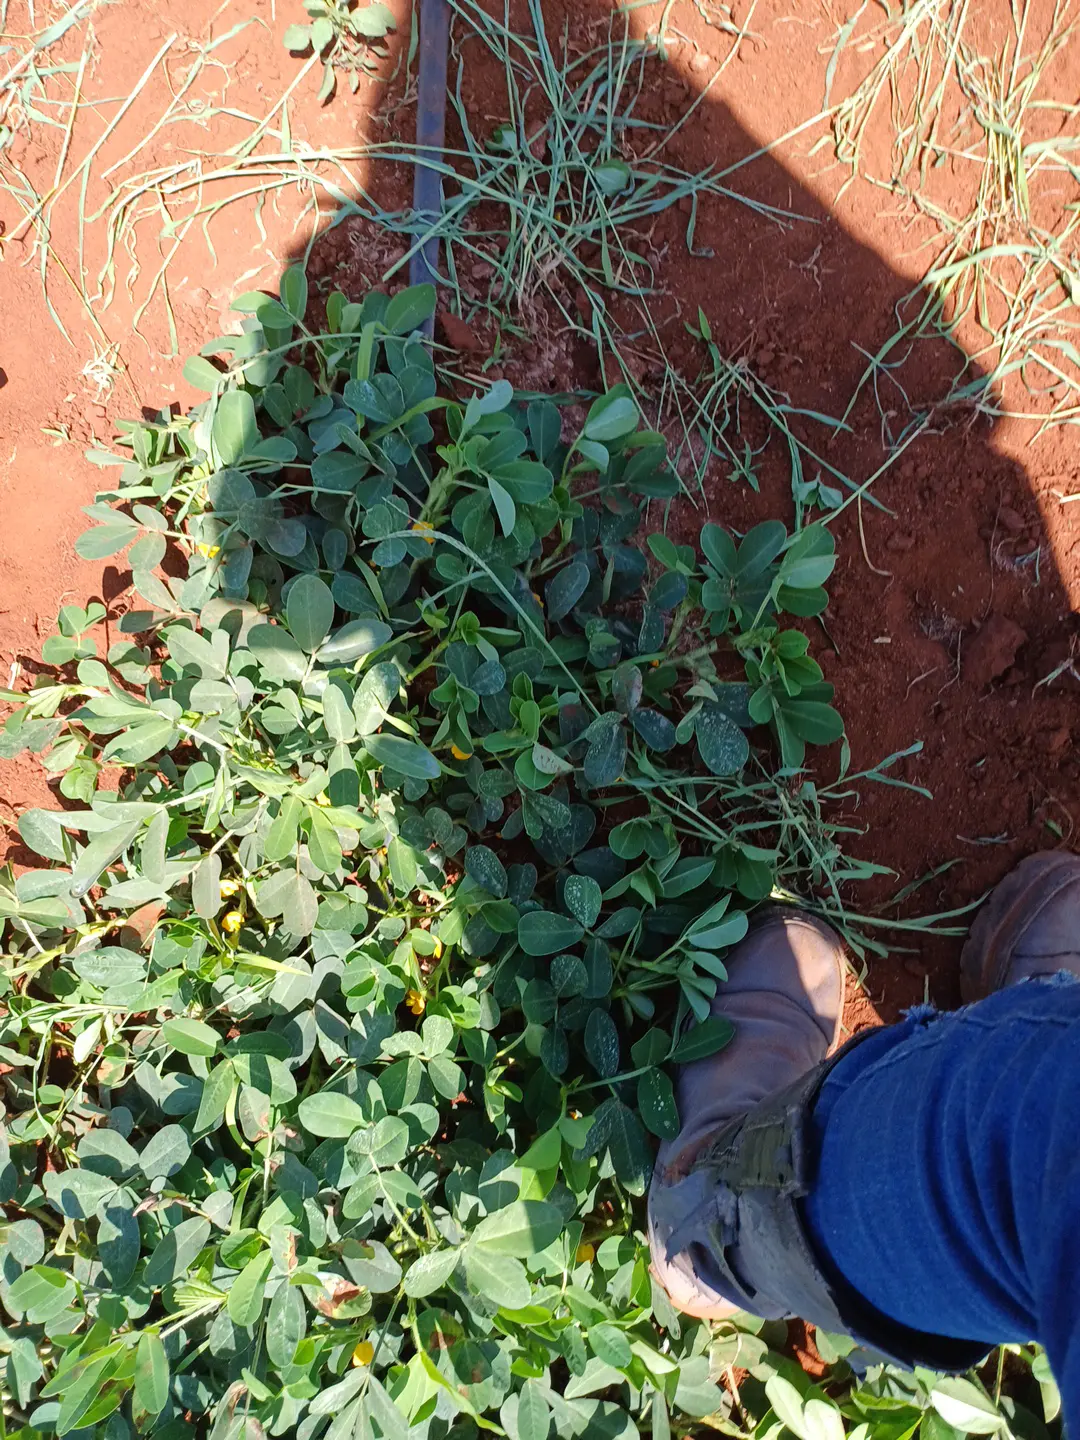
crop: groundnut
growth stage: flowering
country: Kenya
